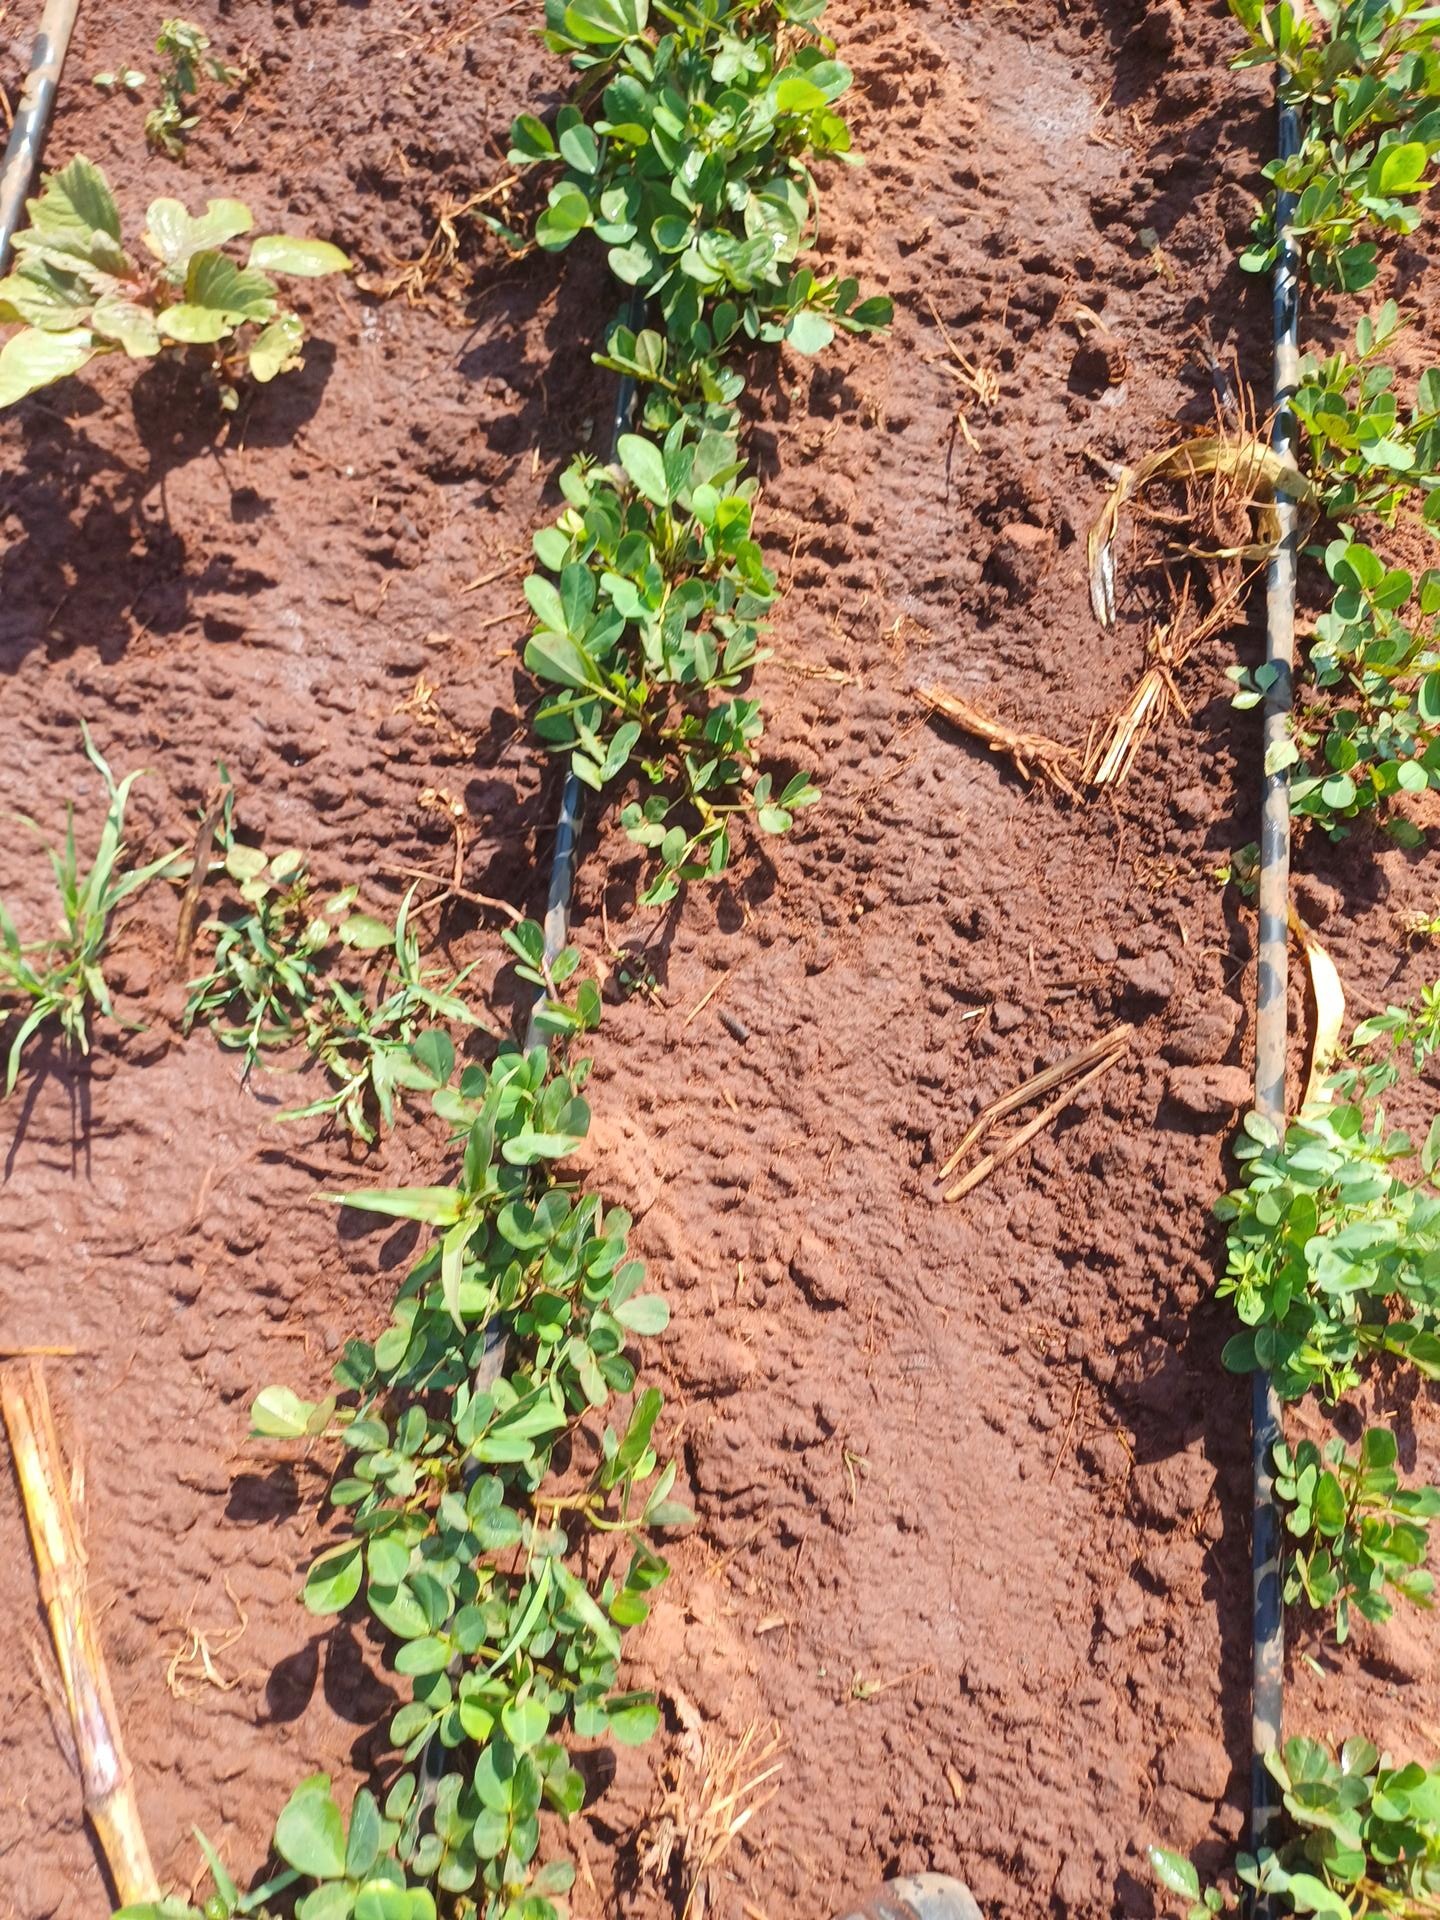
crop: groundnut
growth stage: vegetative
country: Kenya
